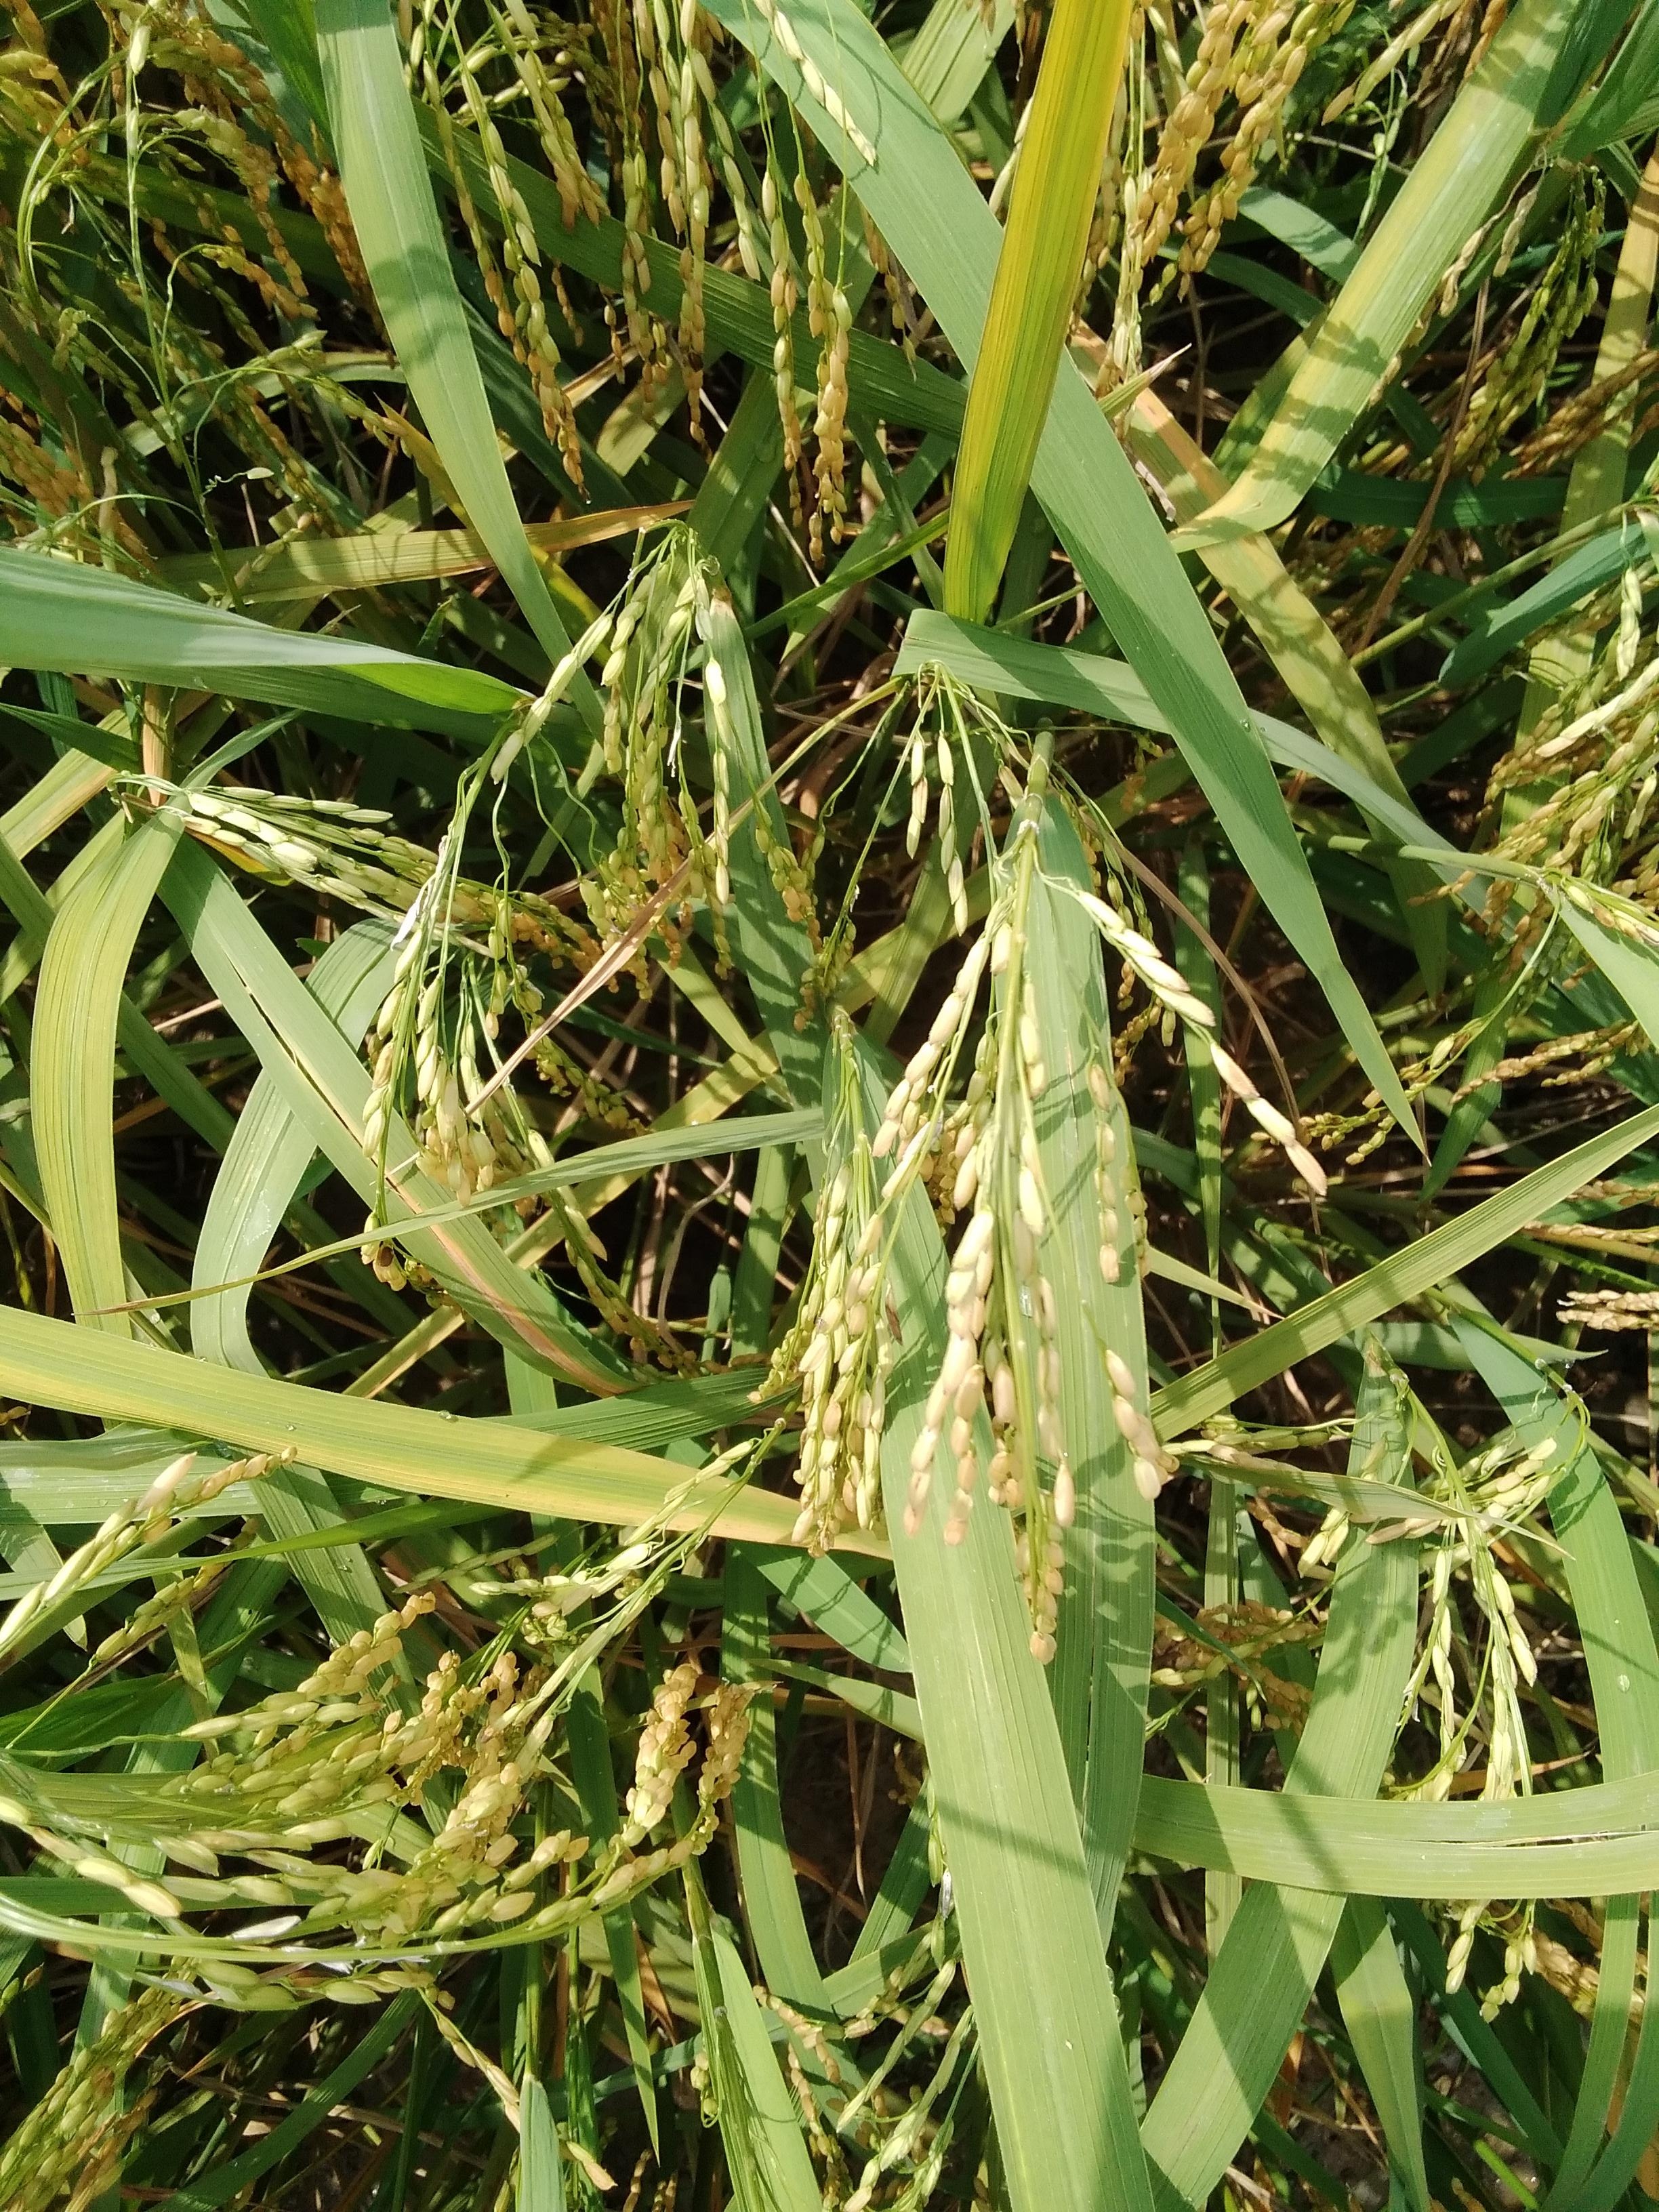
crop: rice
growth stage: ripening
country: Nigeria
